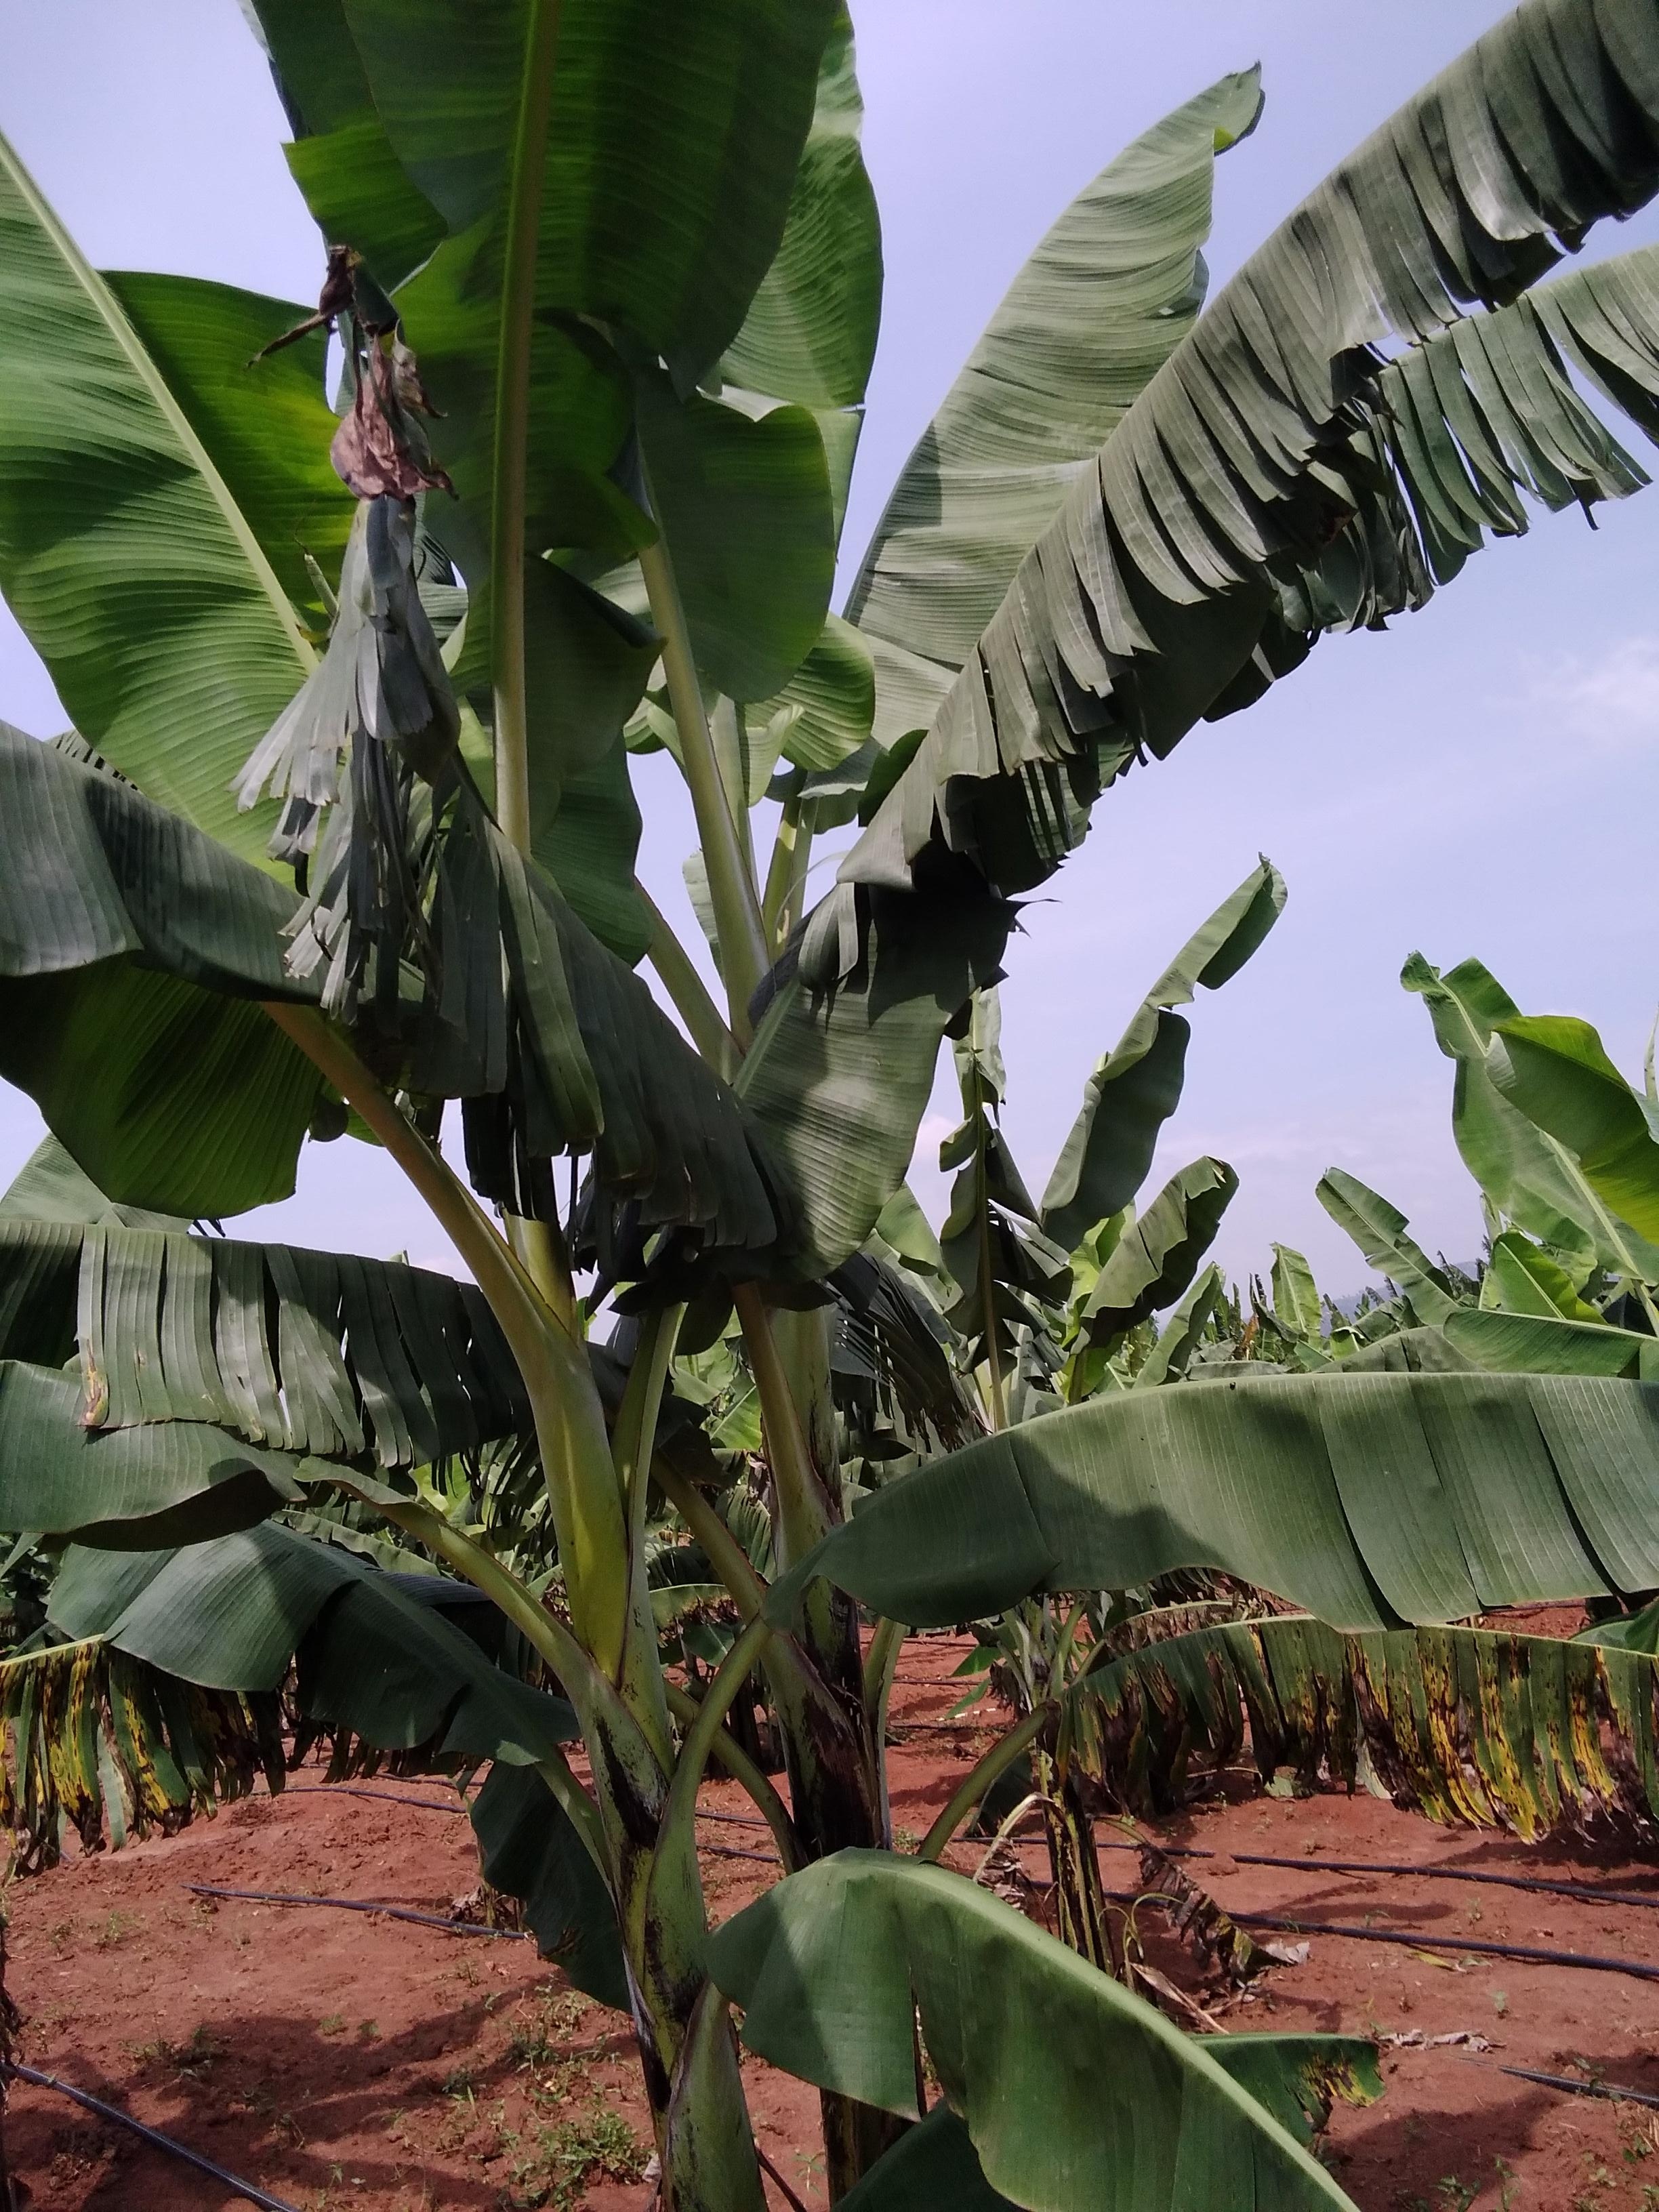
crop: banana
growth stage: vegetative
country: Uganda
